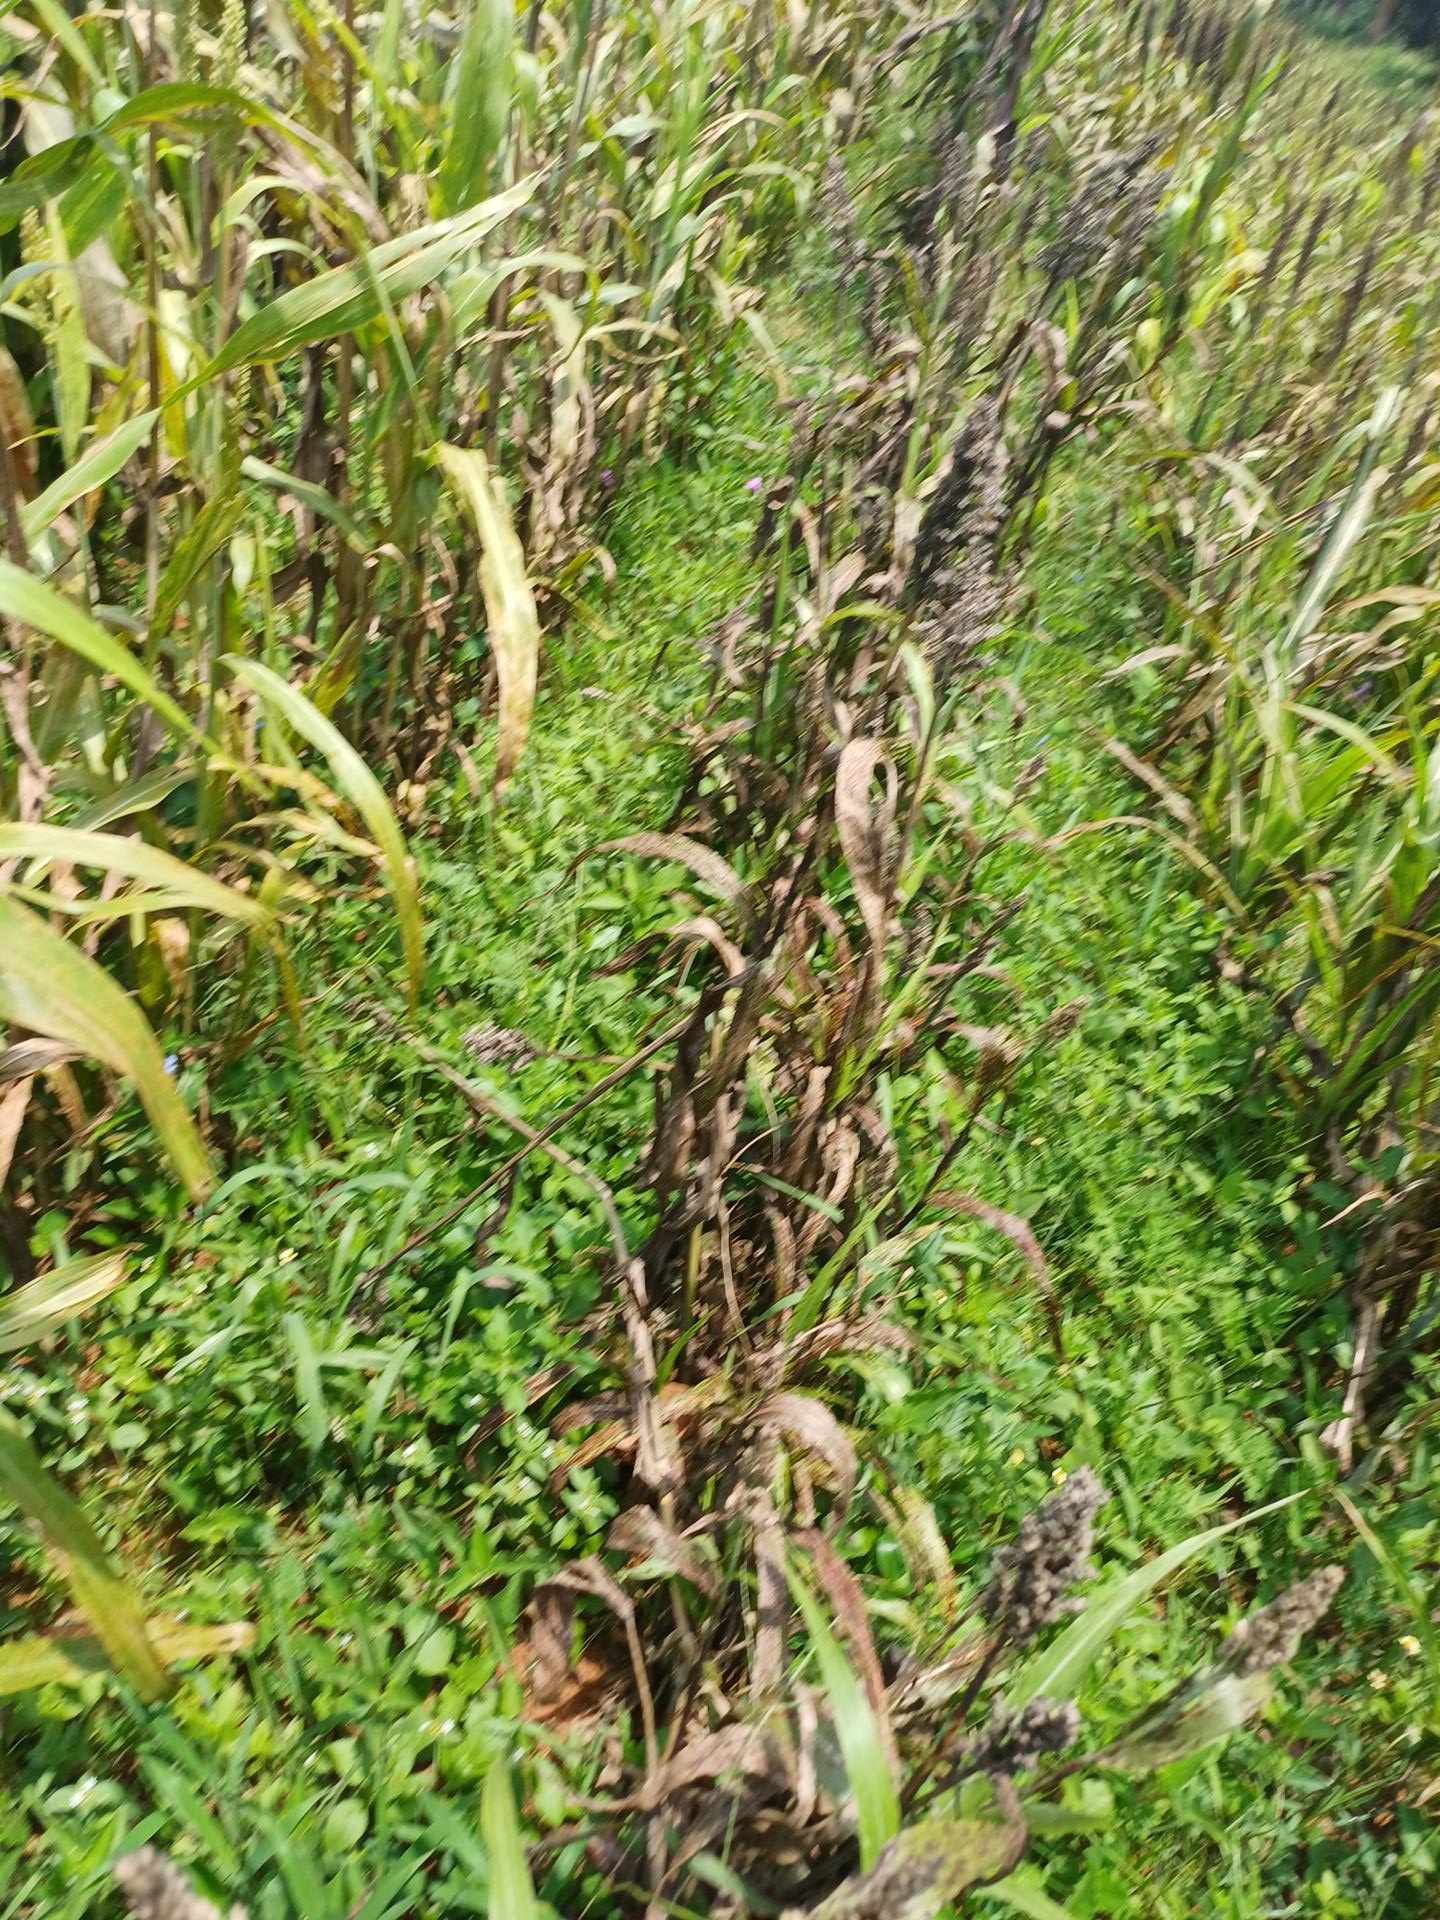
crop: sorghum
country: Kenya
